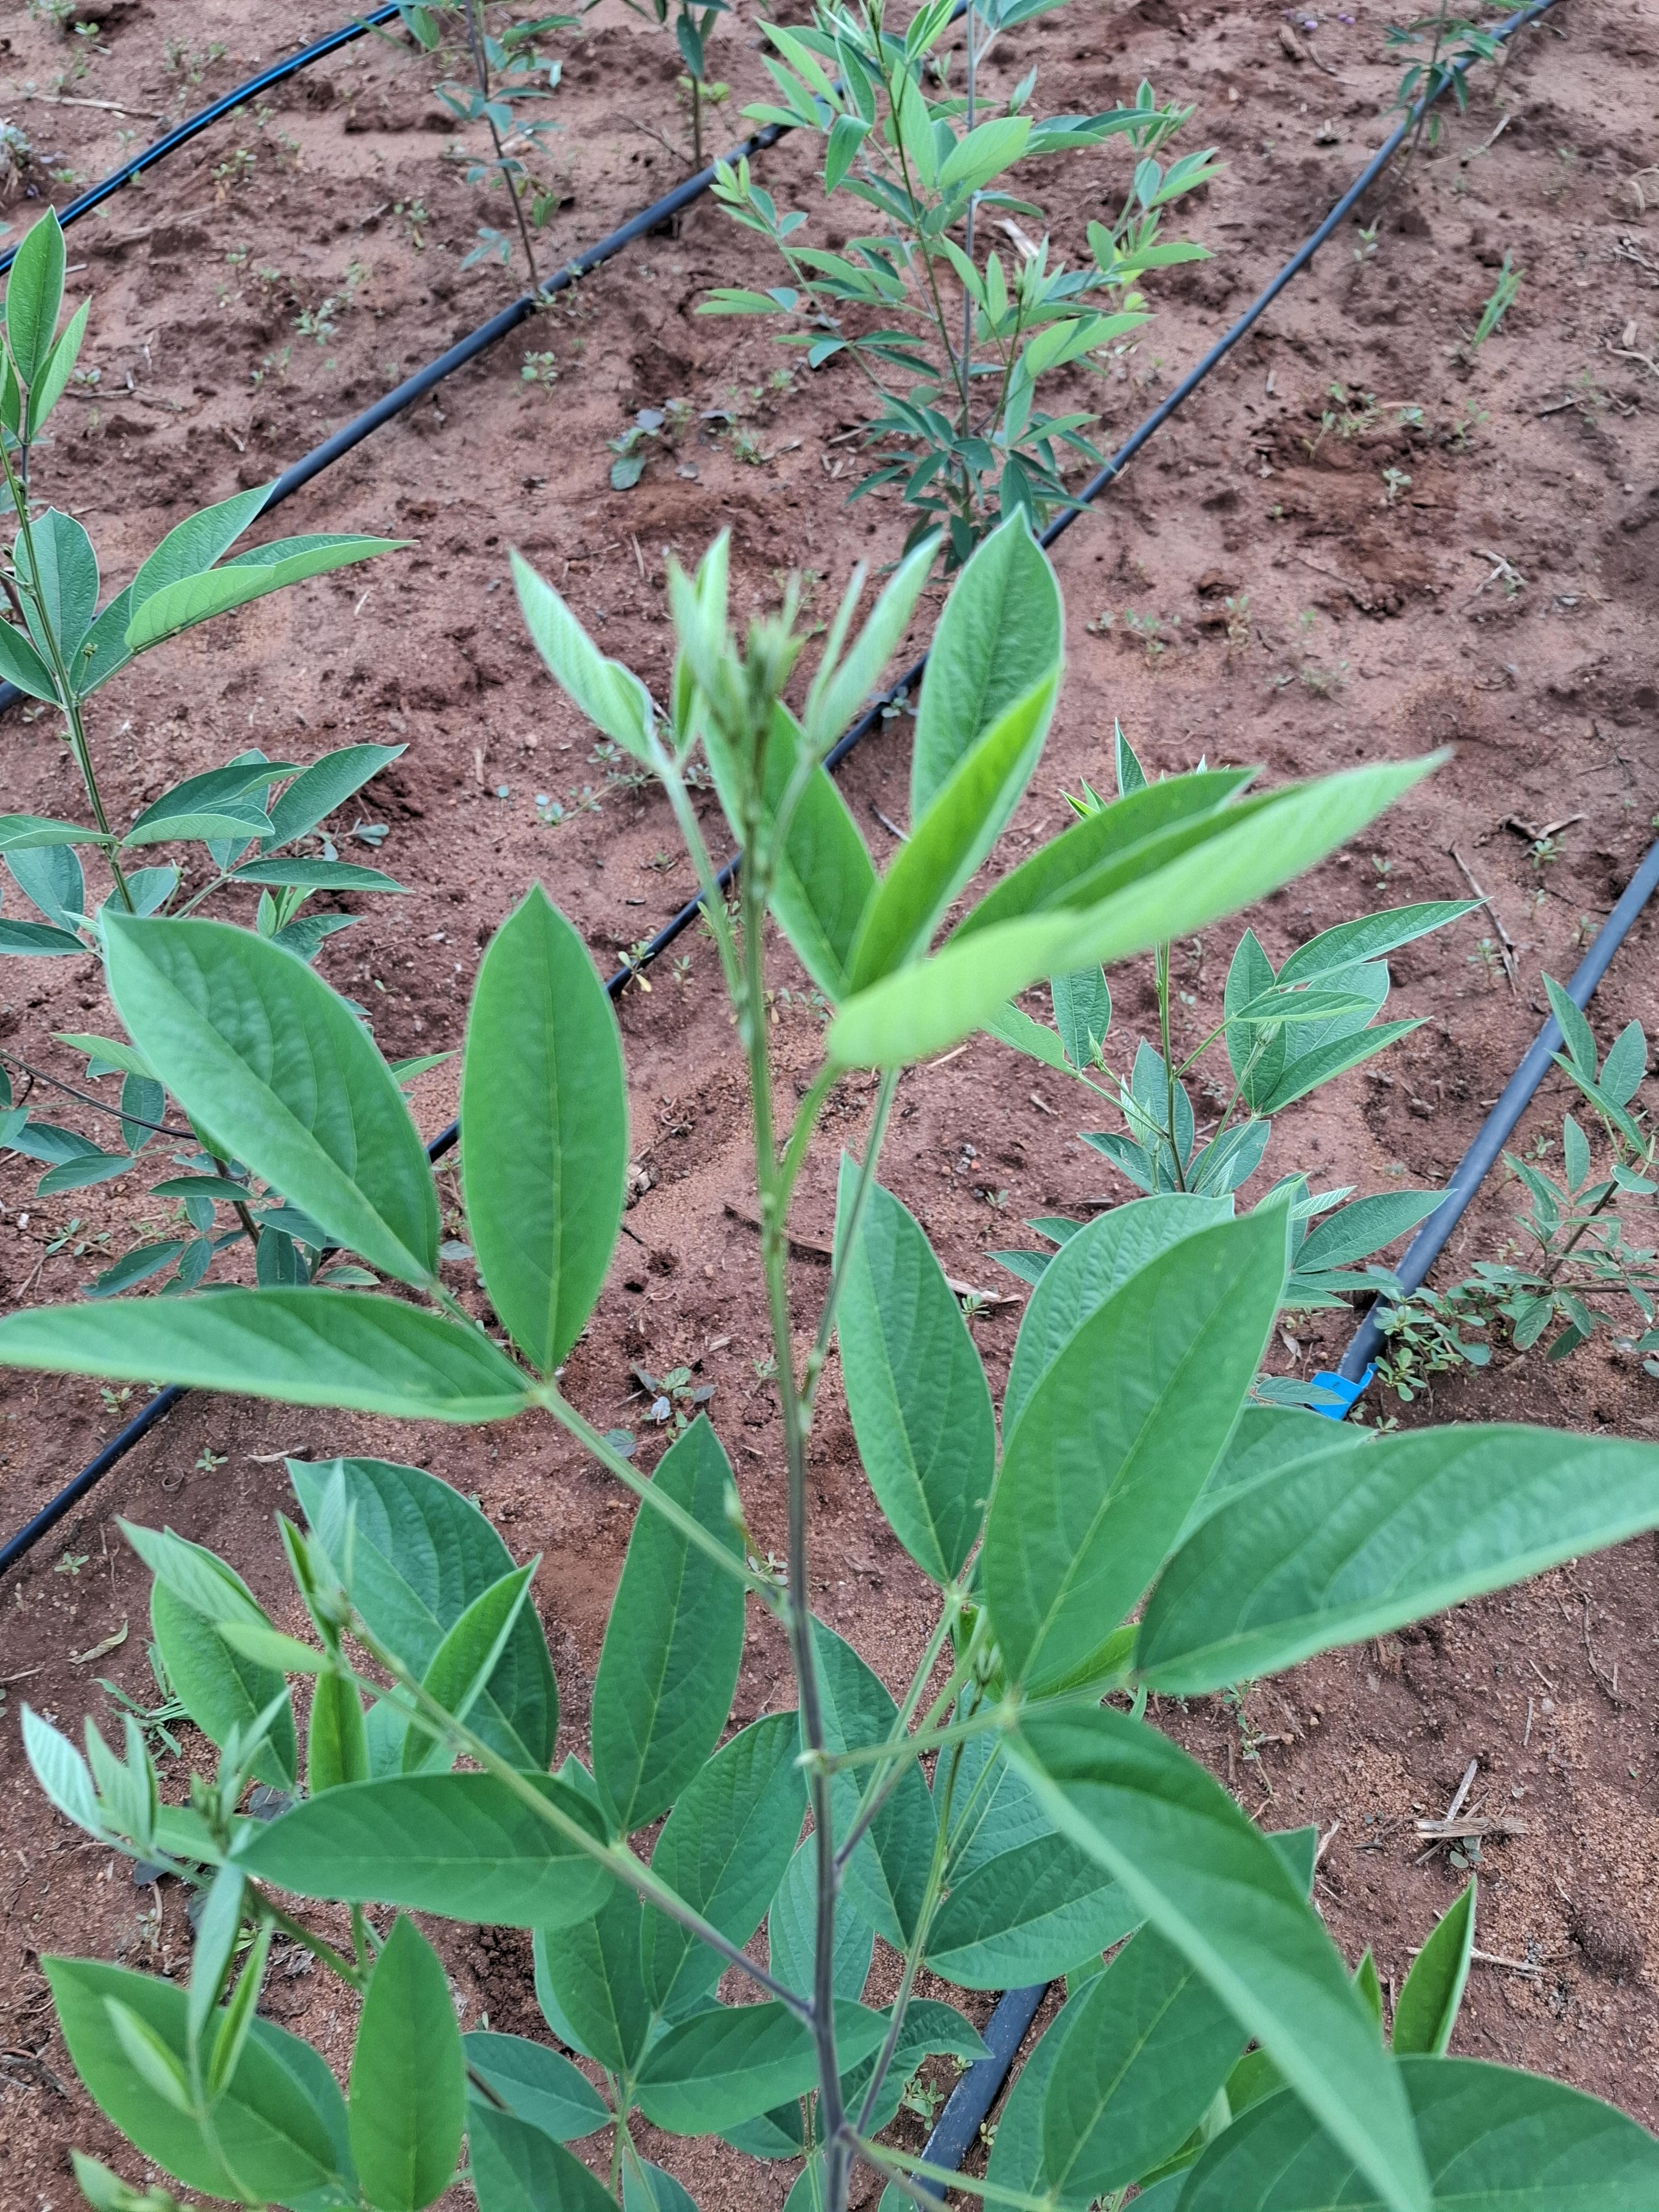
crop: pigeonpea
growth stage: vegetative
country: Kenya
